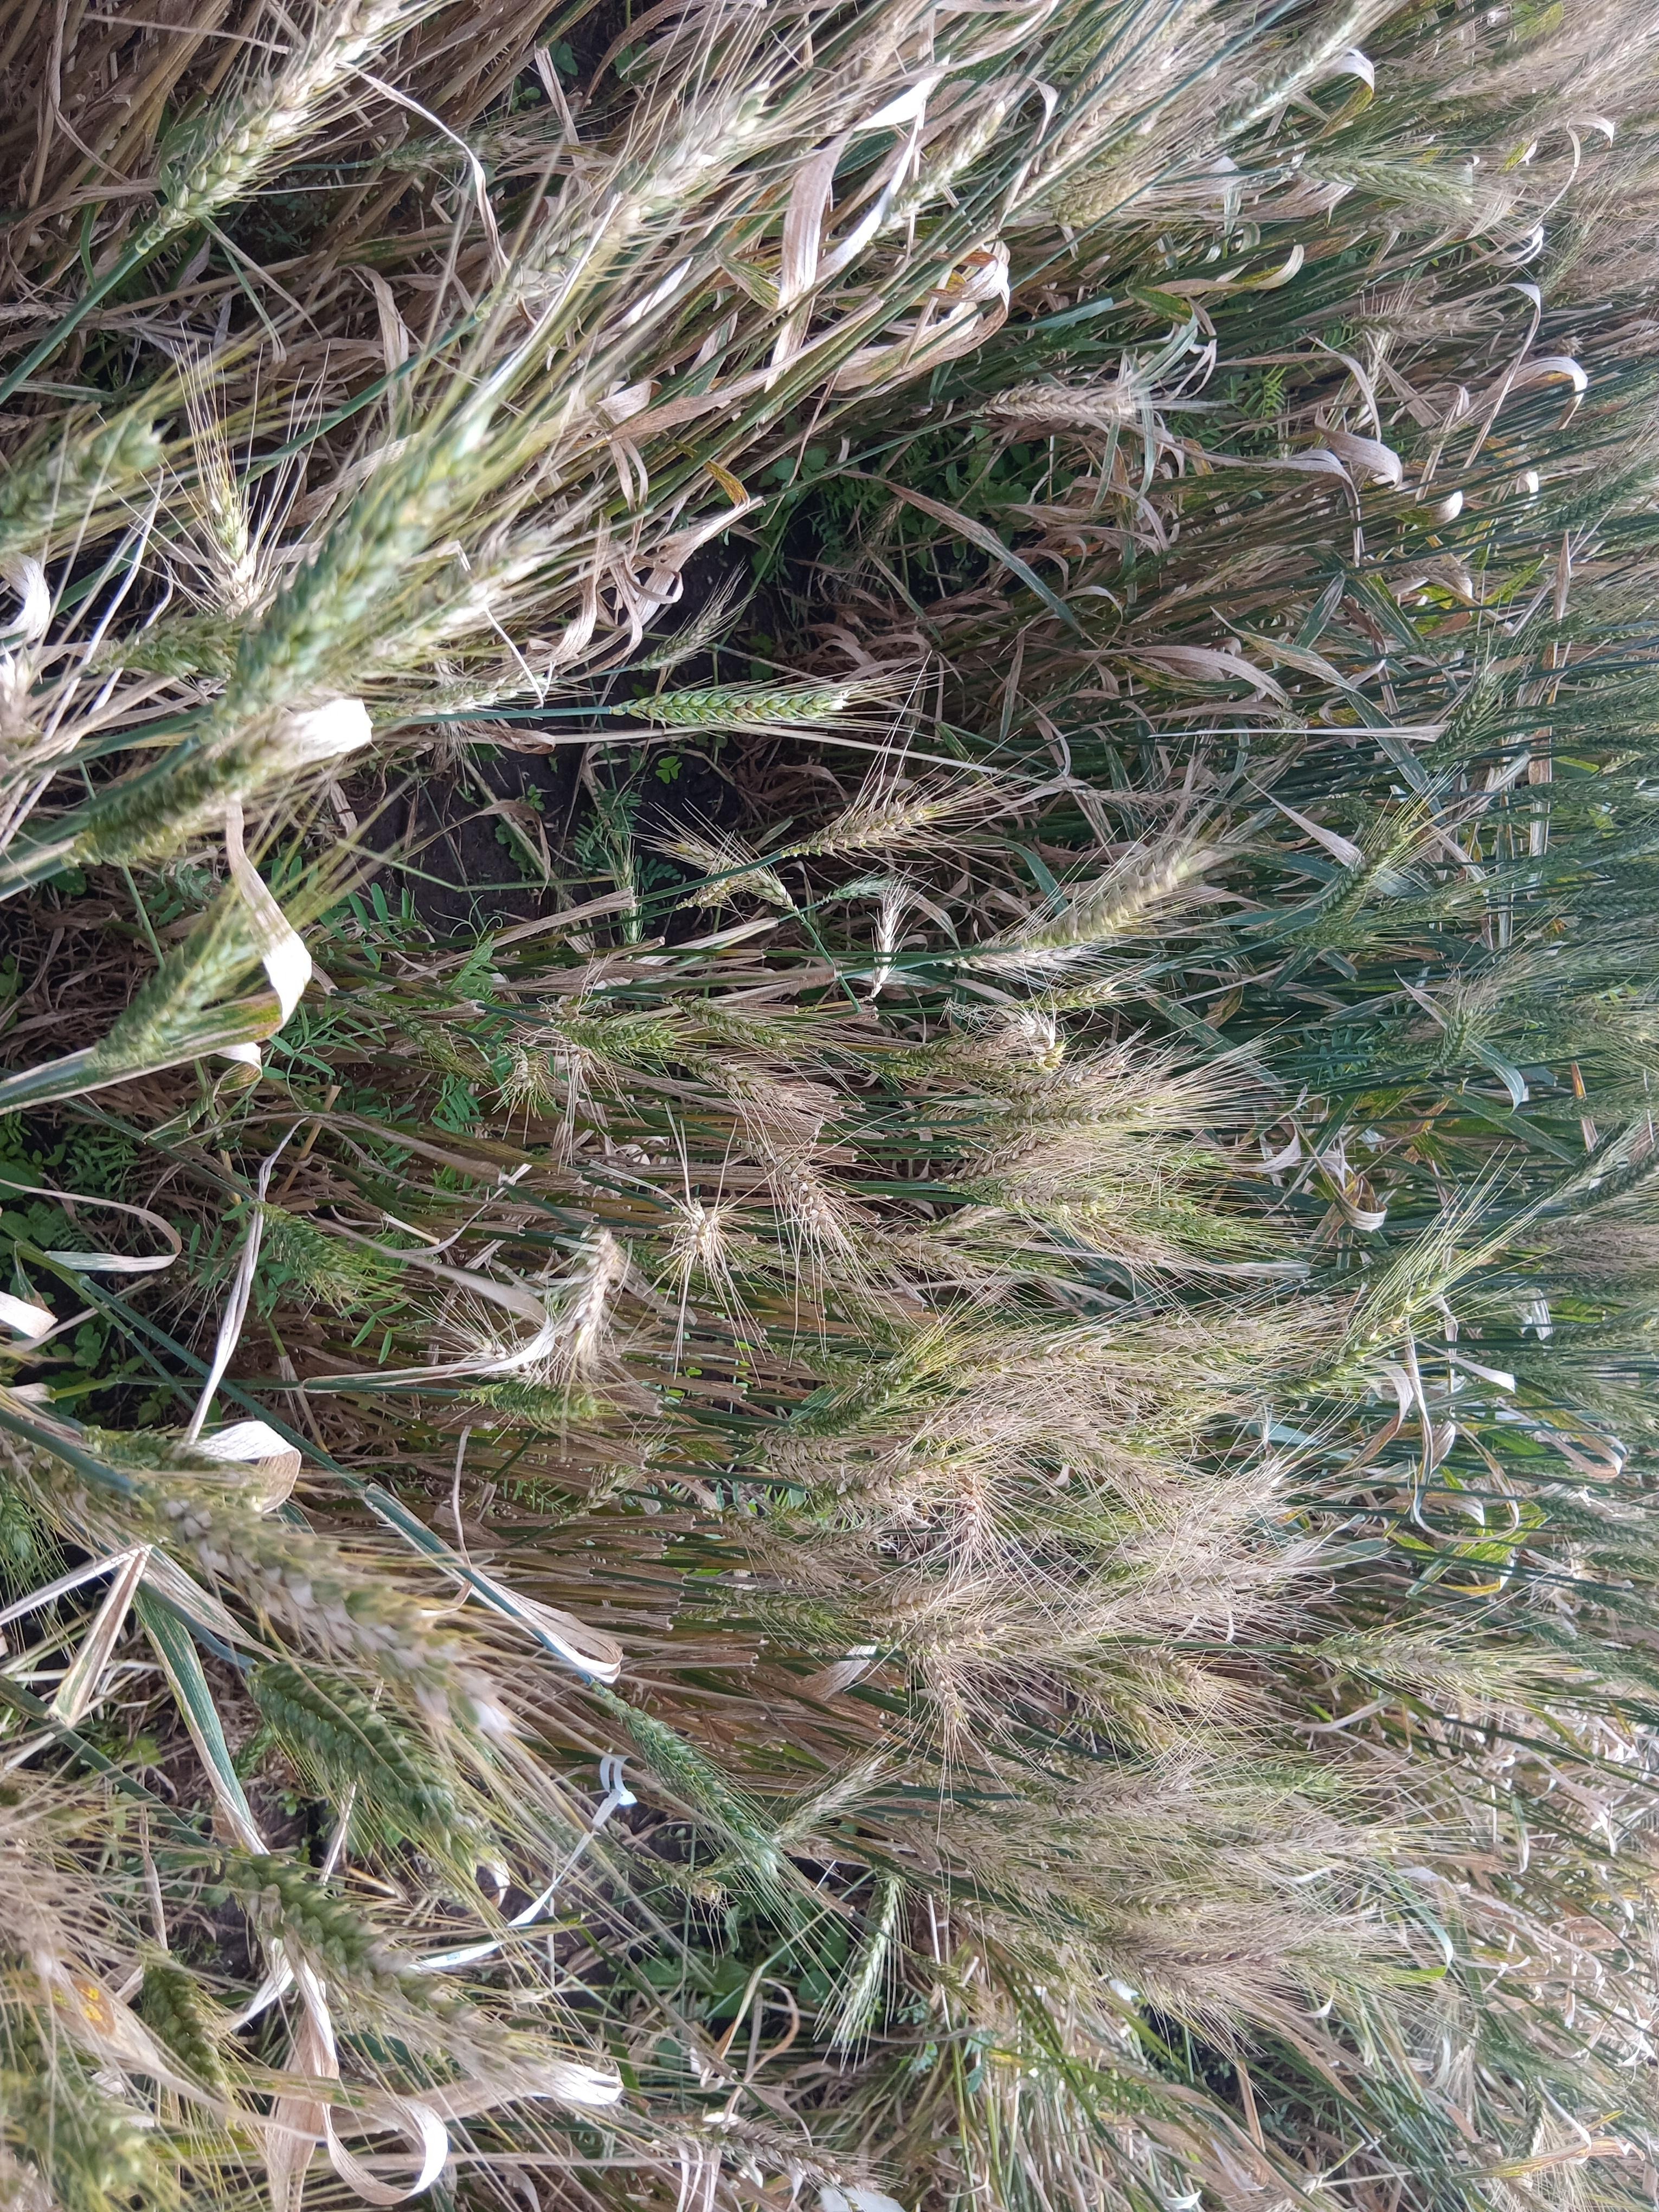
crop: wheat
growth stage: maturity
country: Kenya
